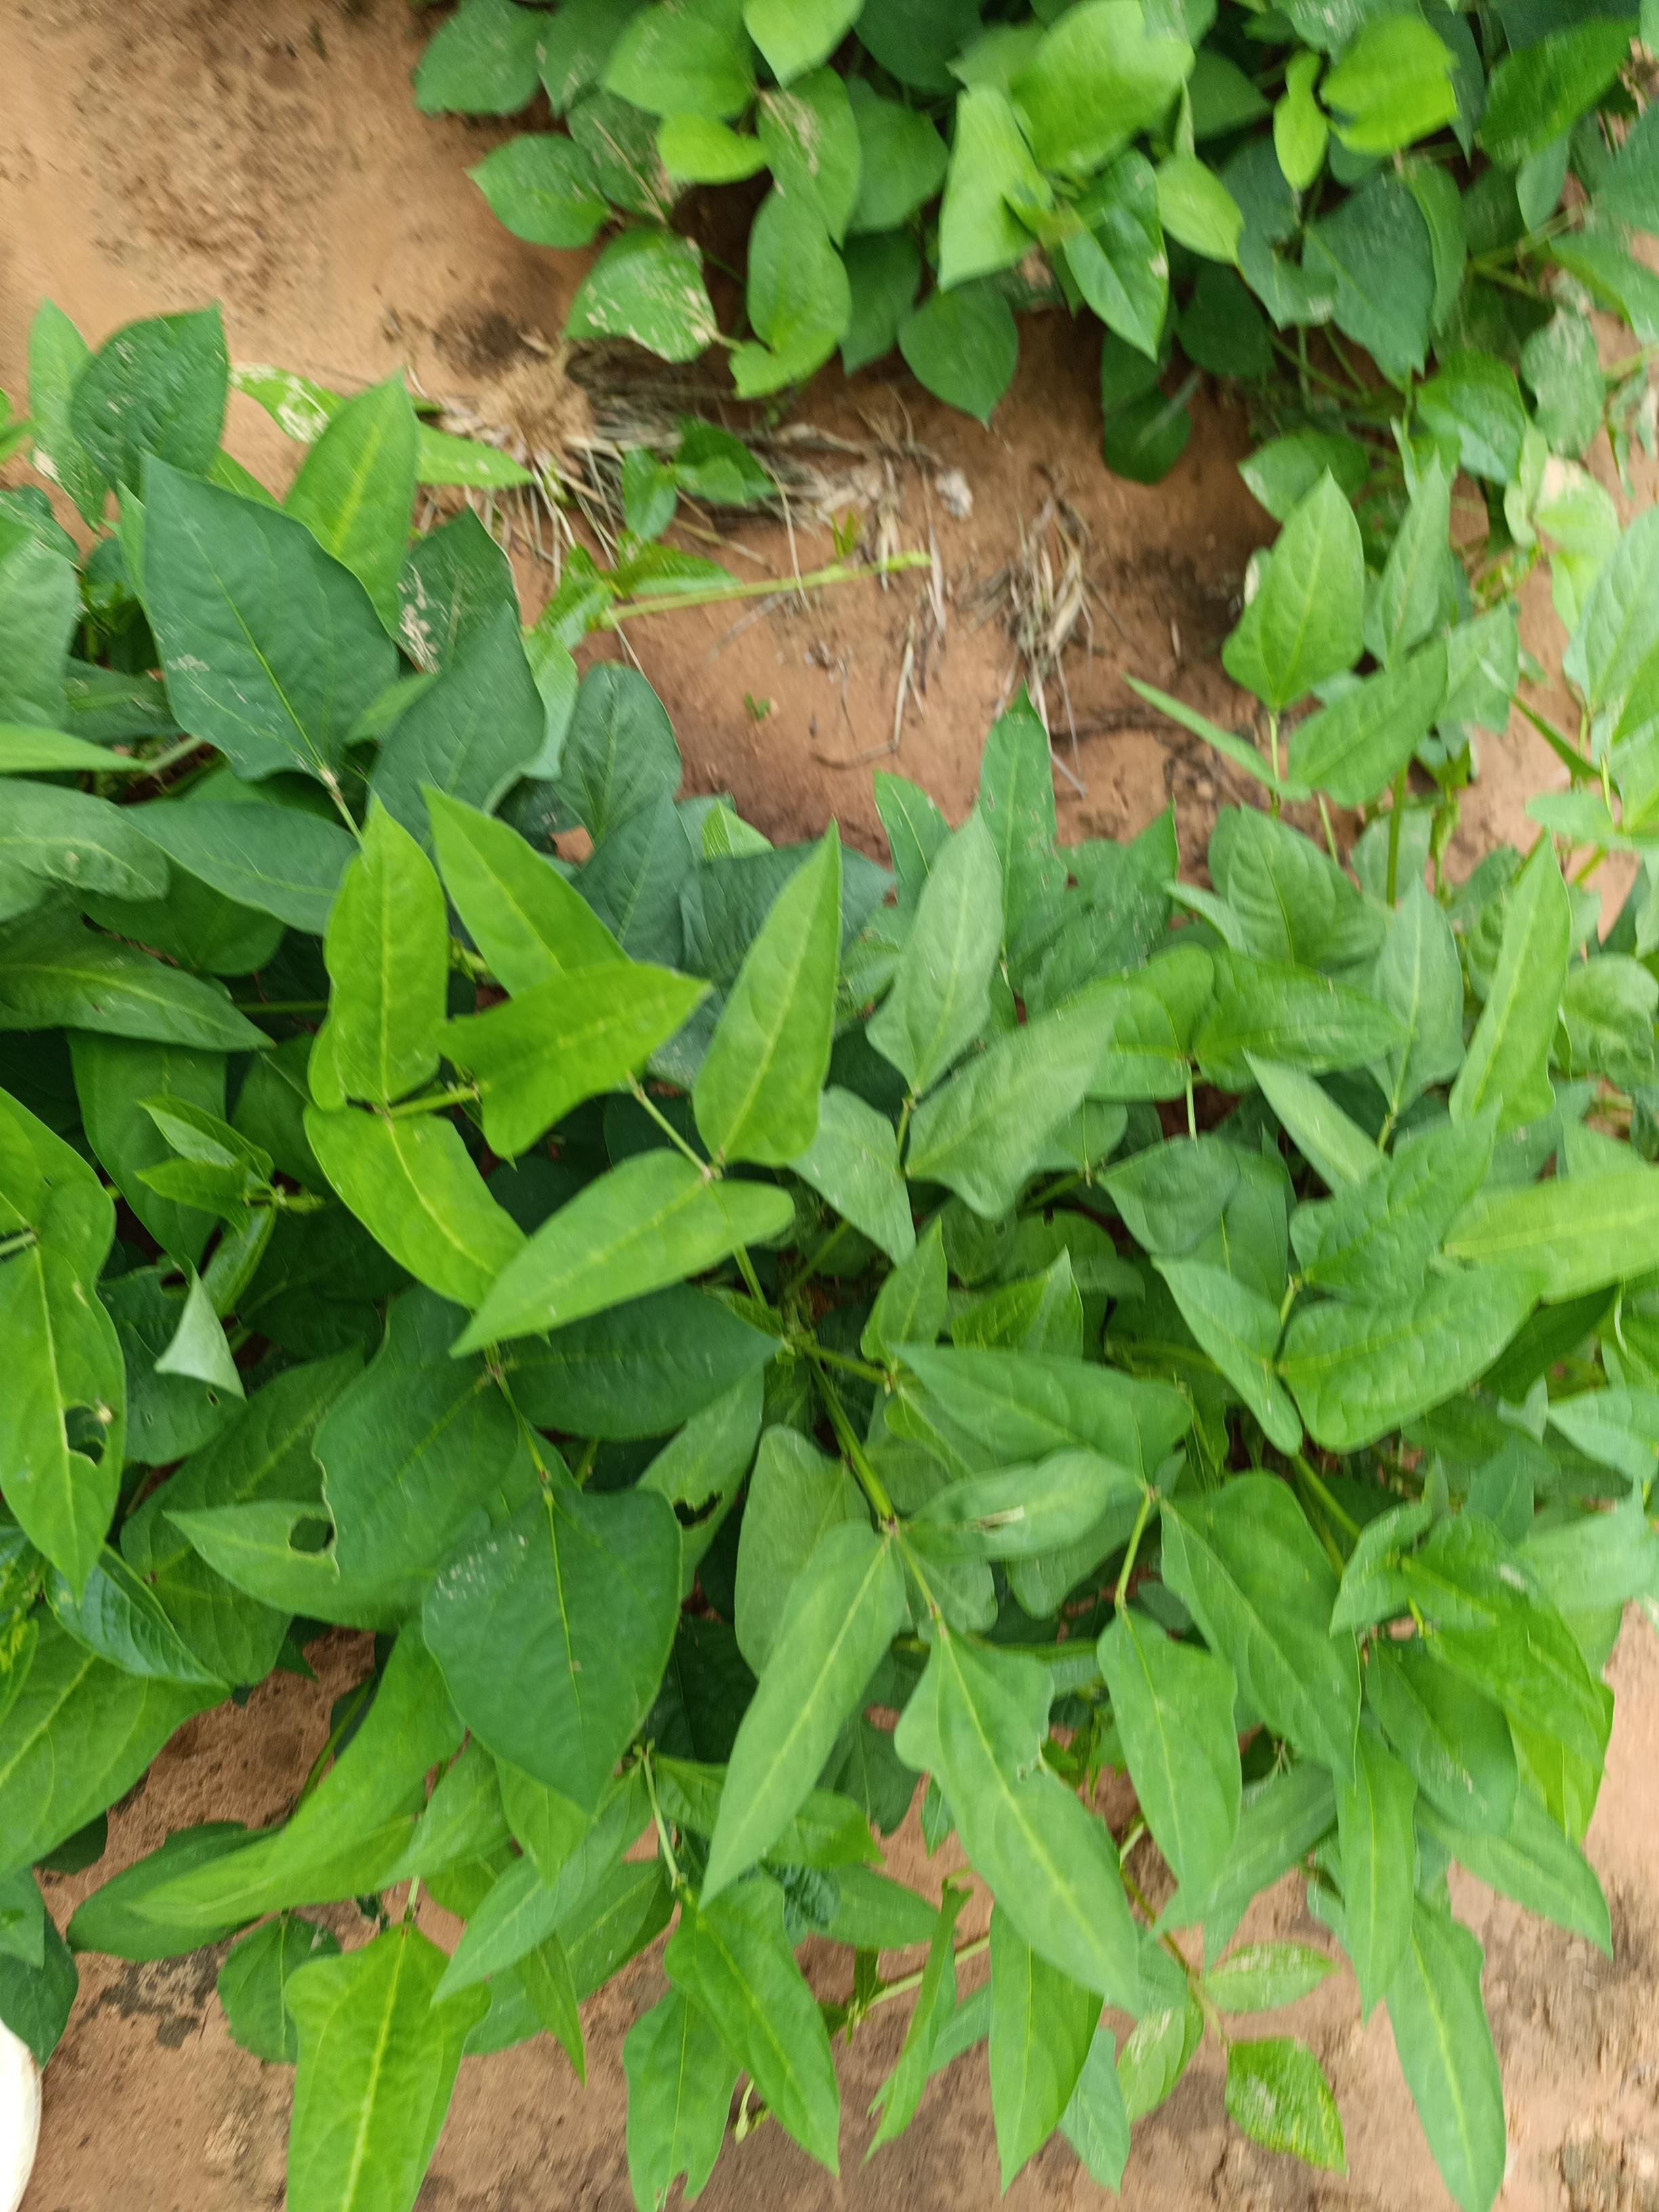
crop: cowpea
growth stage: emergence
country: Nigeria
